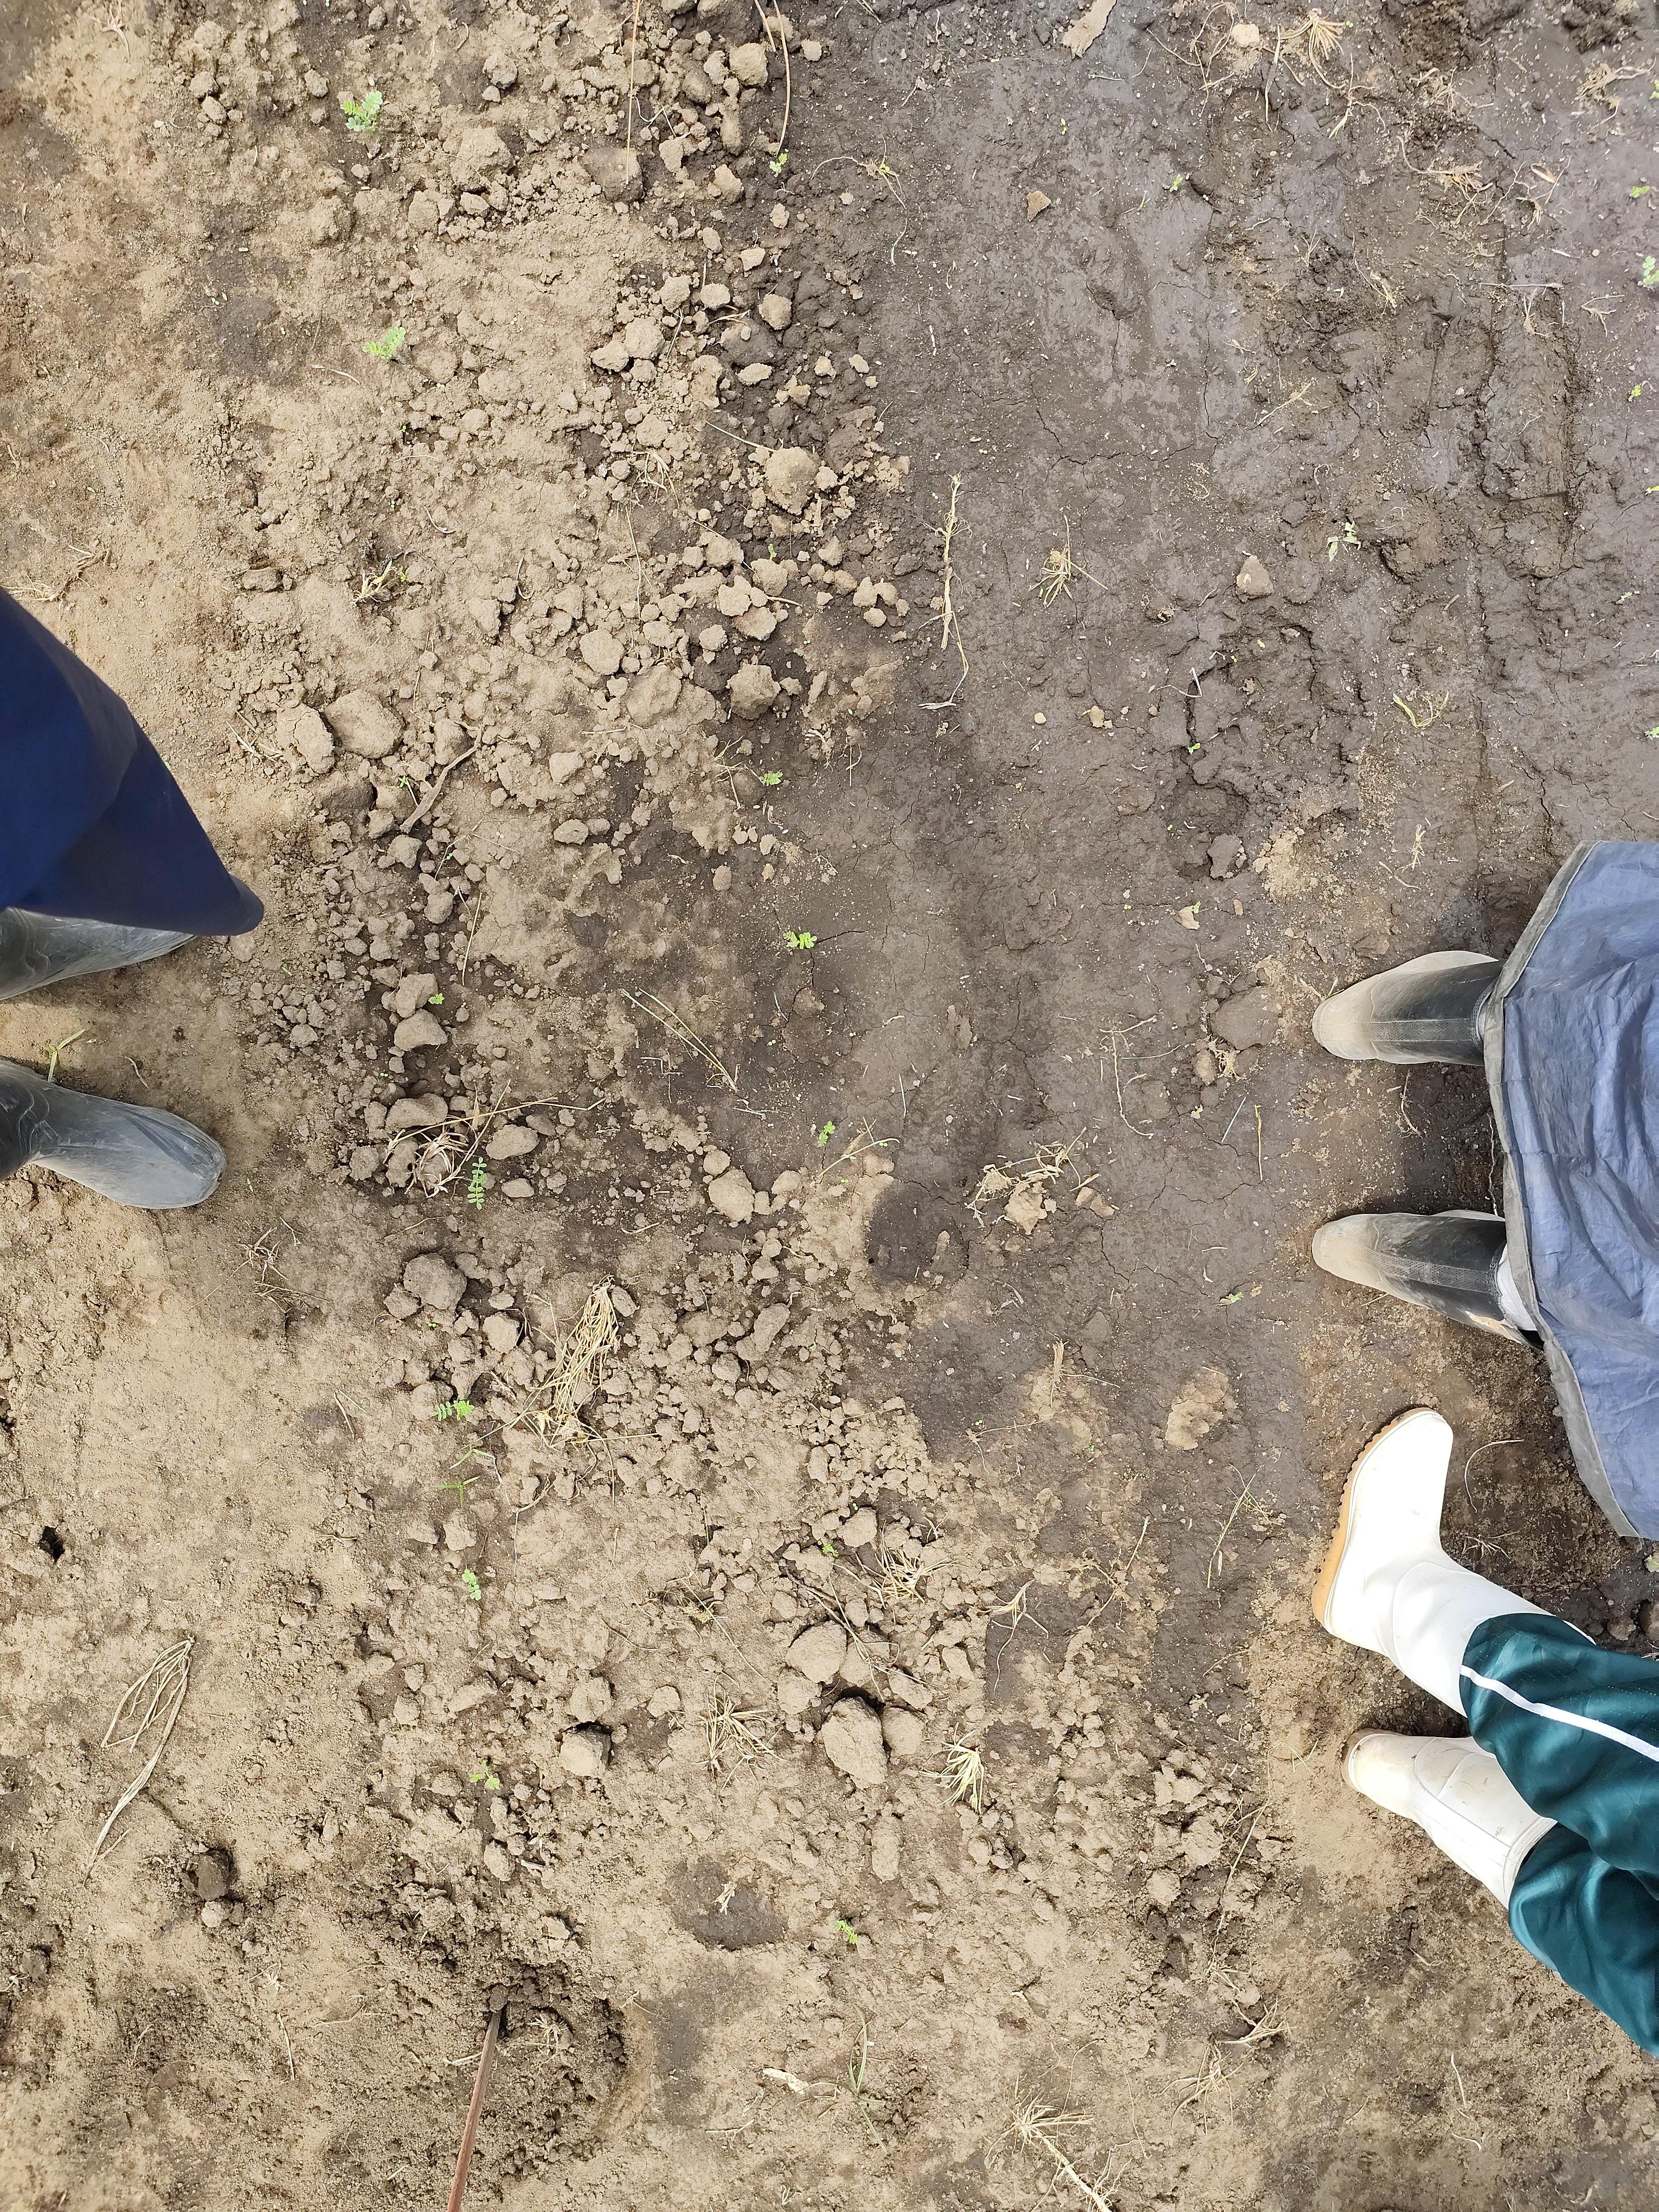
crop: chickpea
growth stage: emergence
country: Tanzania
